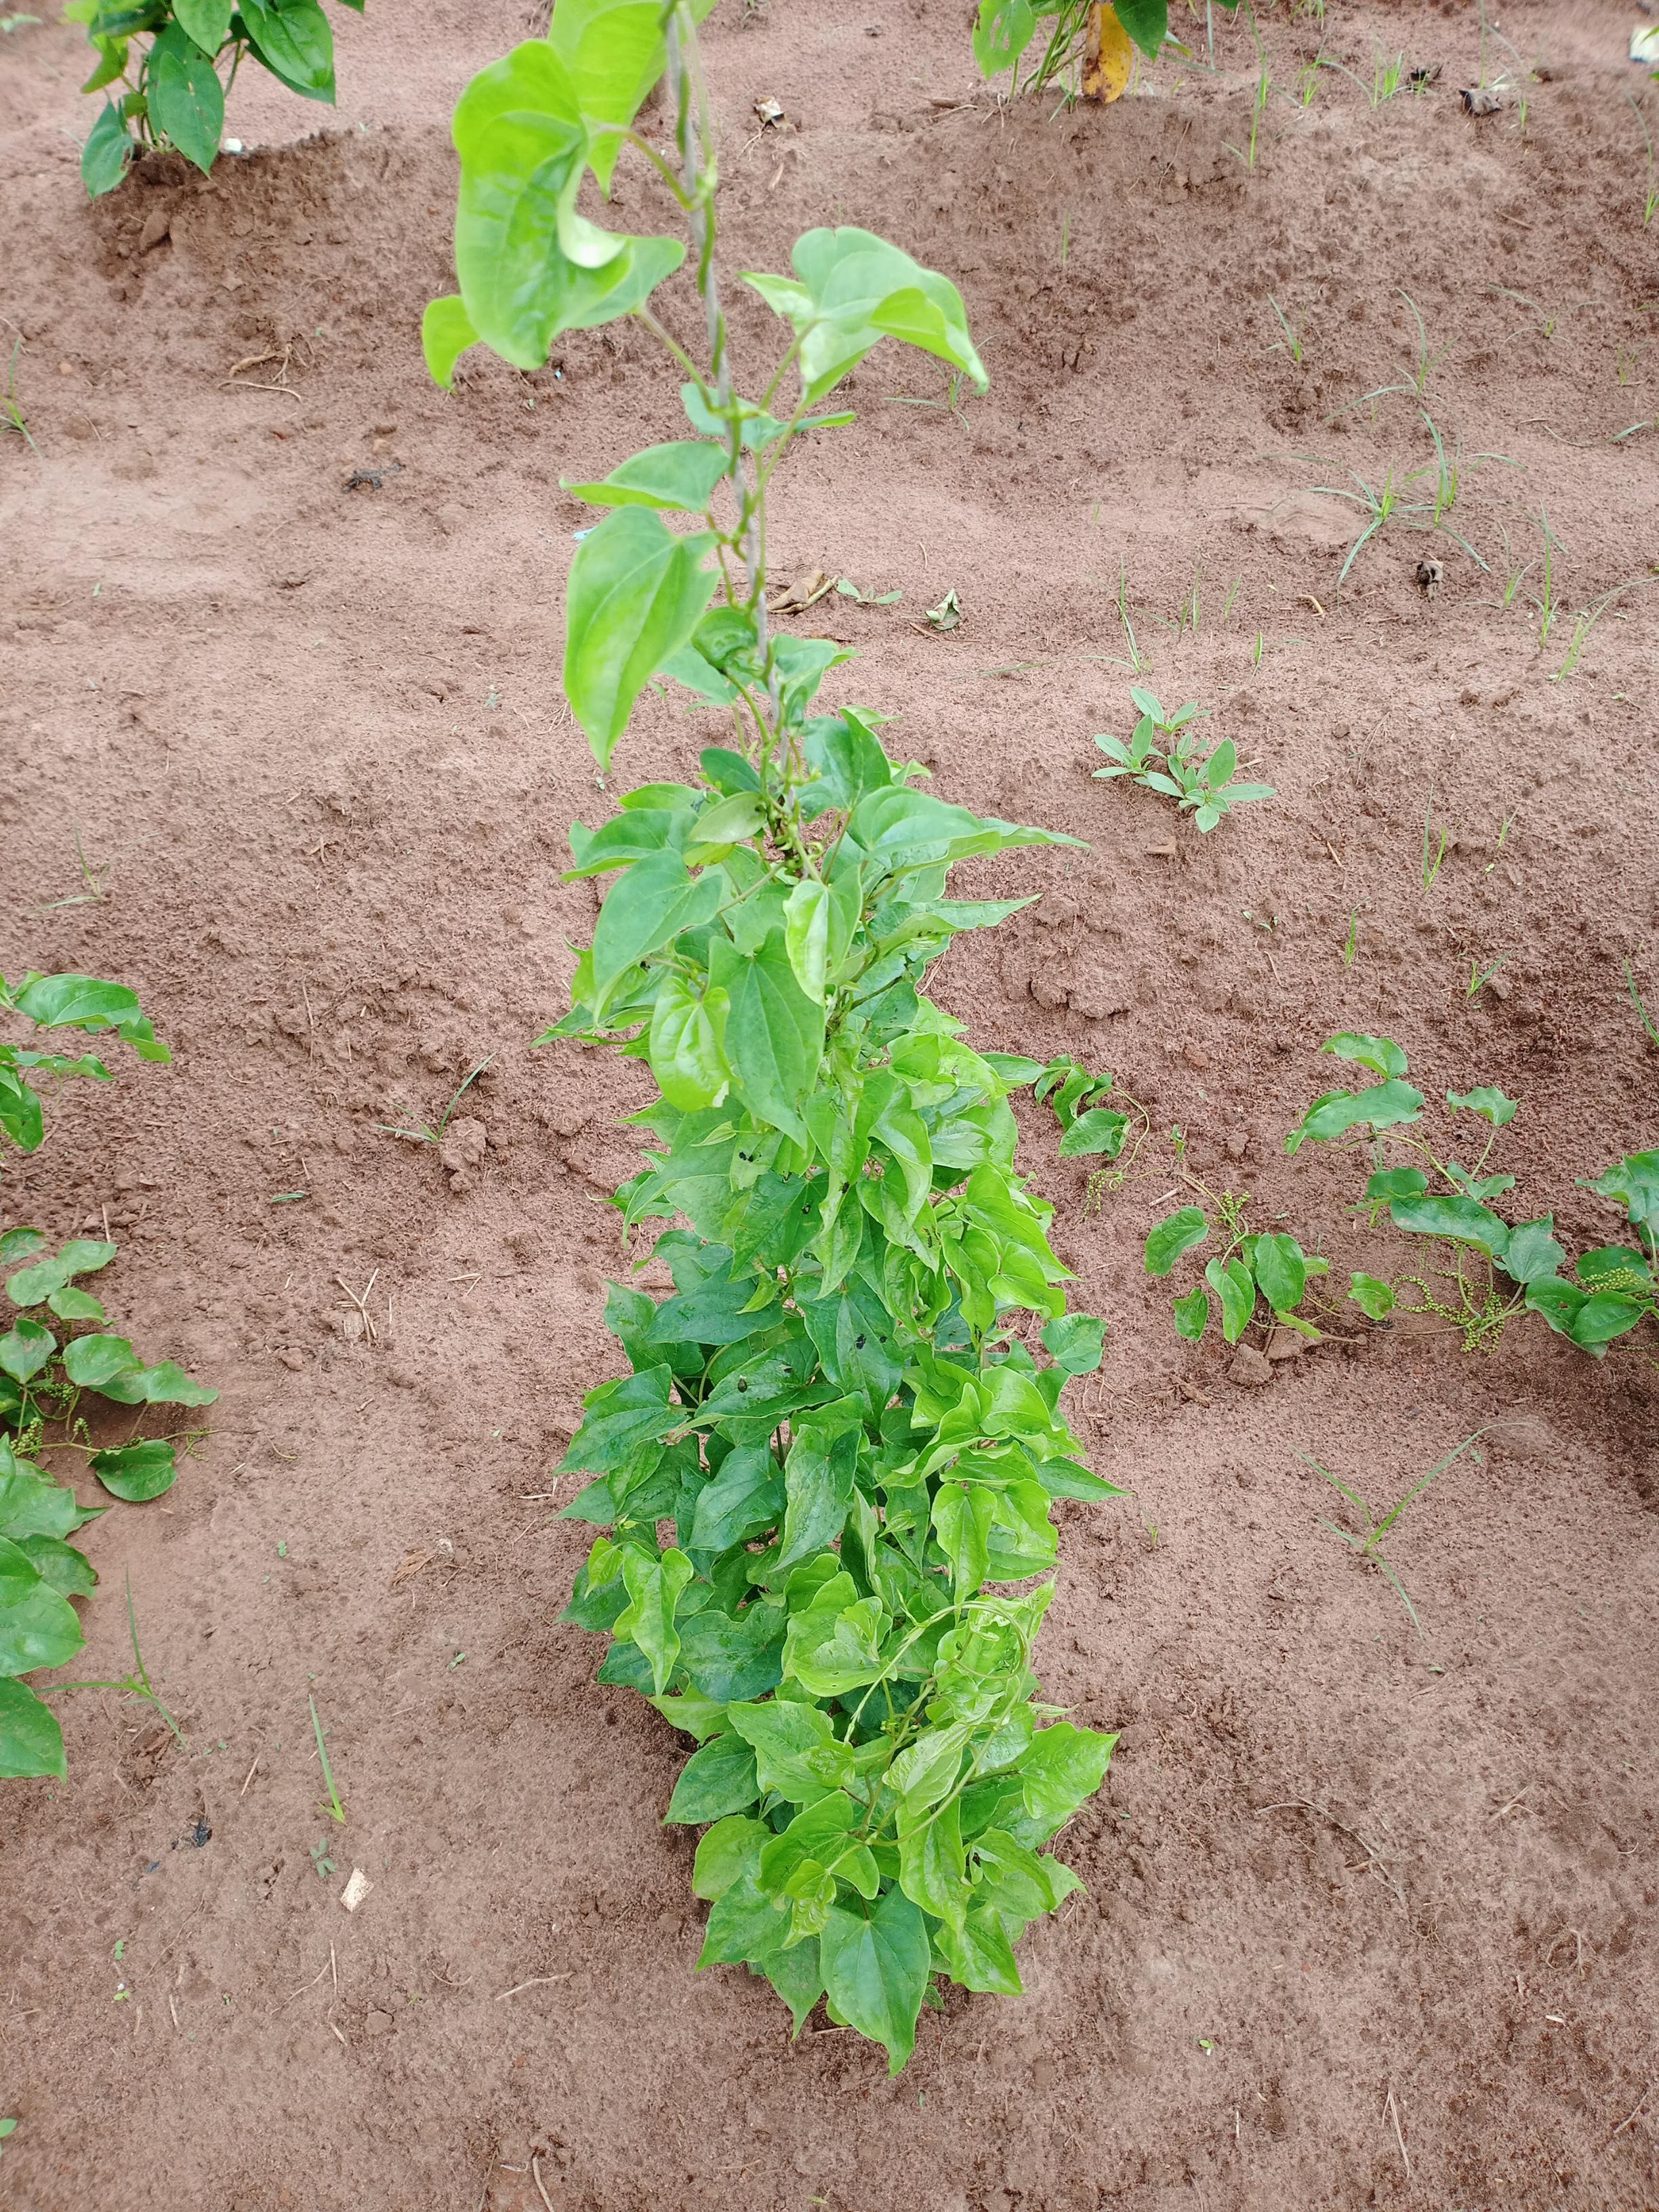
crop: yam
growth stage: vegetative
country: Nigeria
